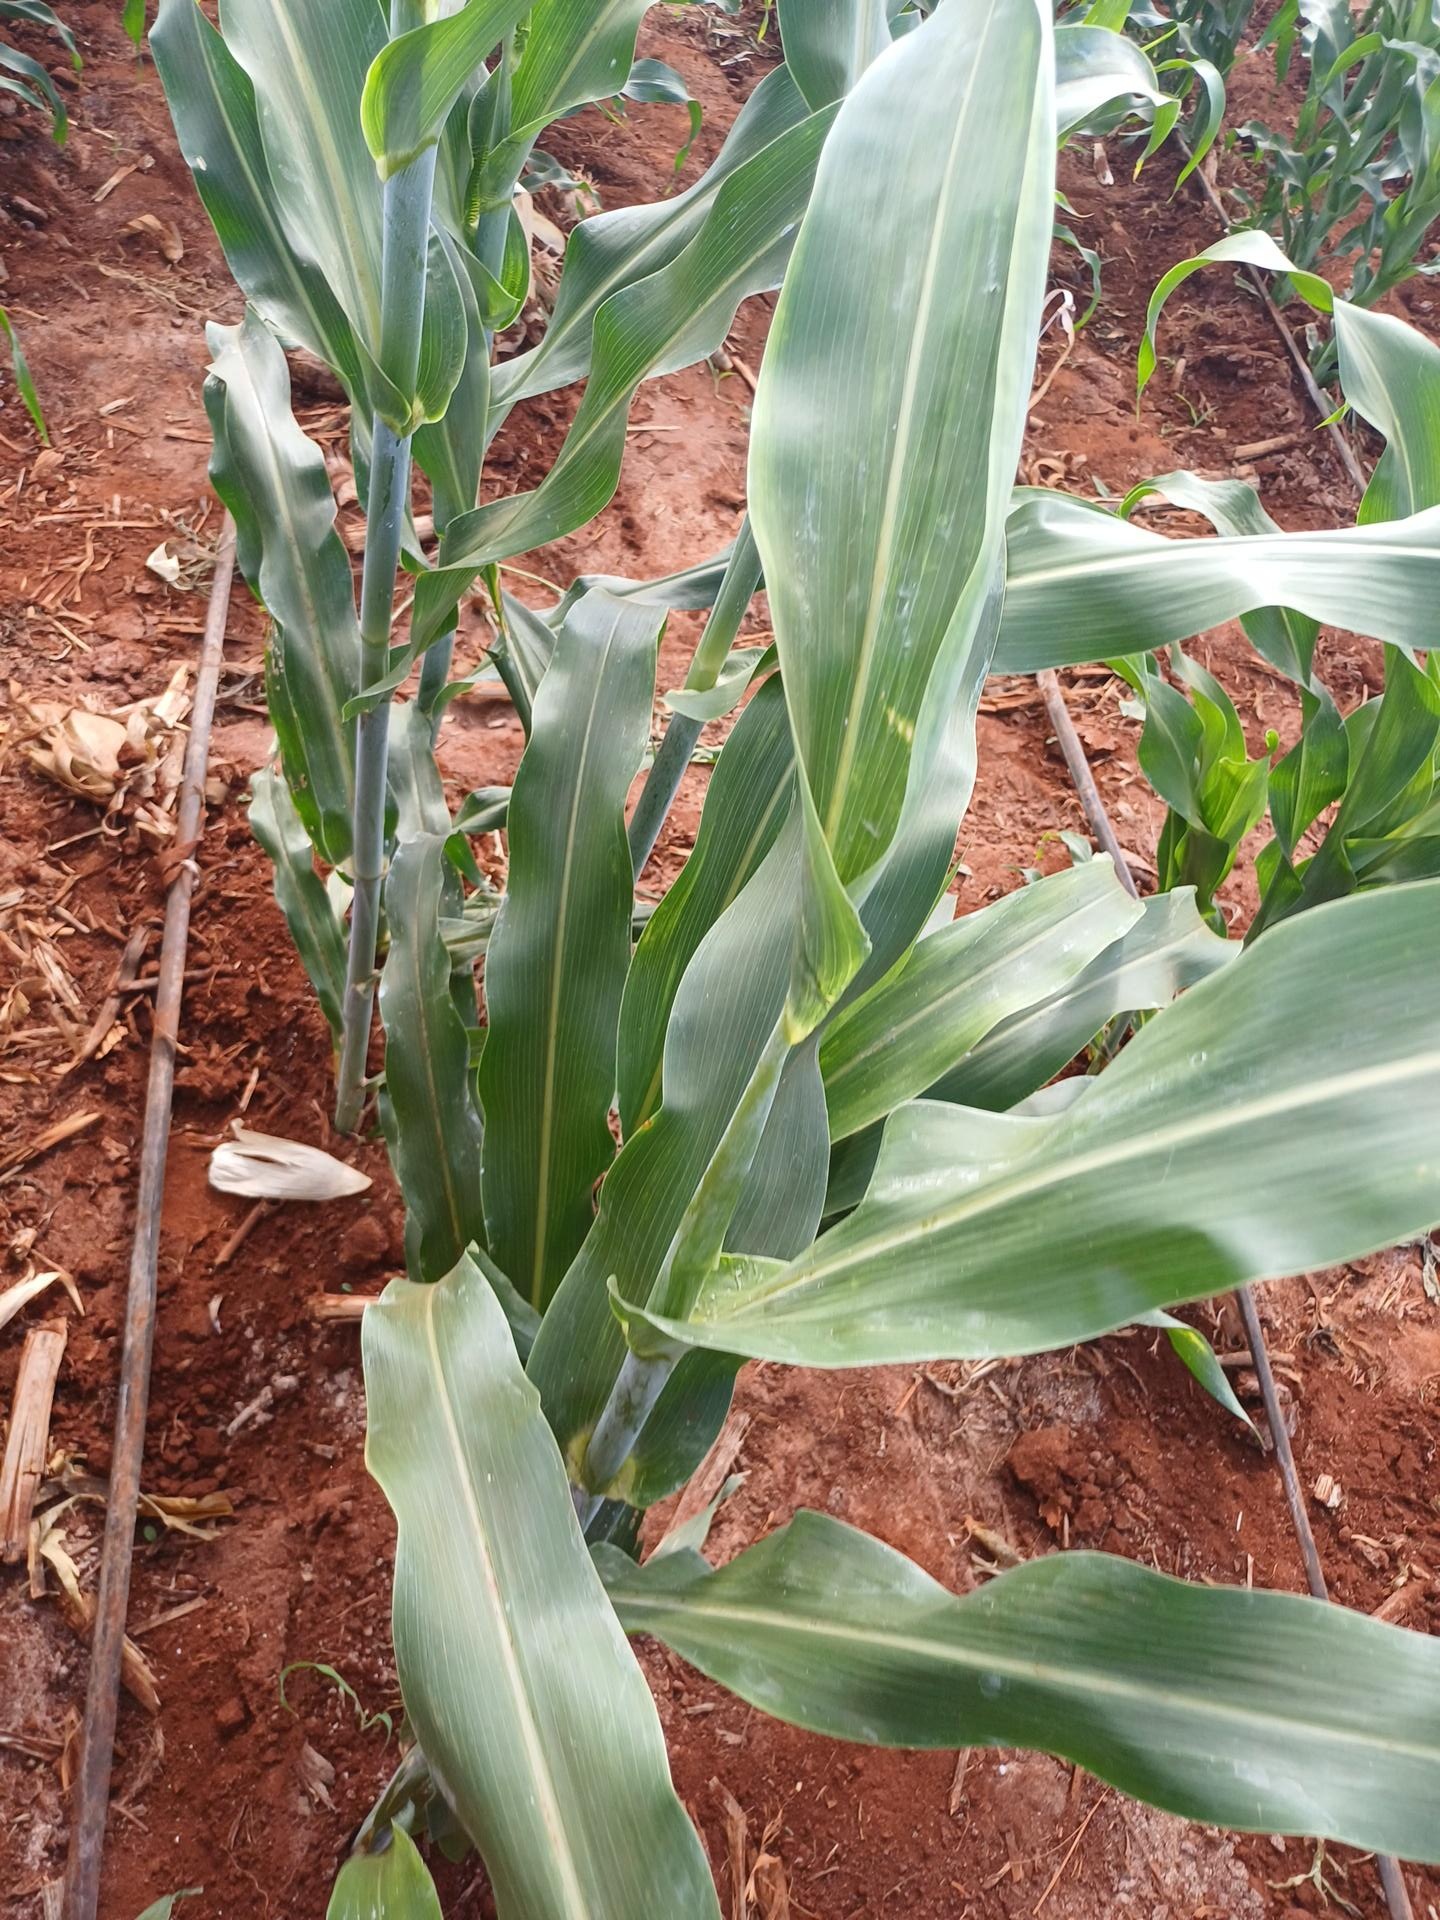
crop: sorghum
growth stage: vegetative
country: Kenya
